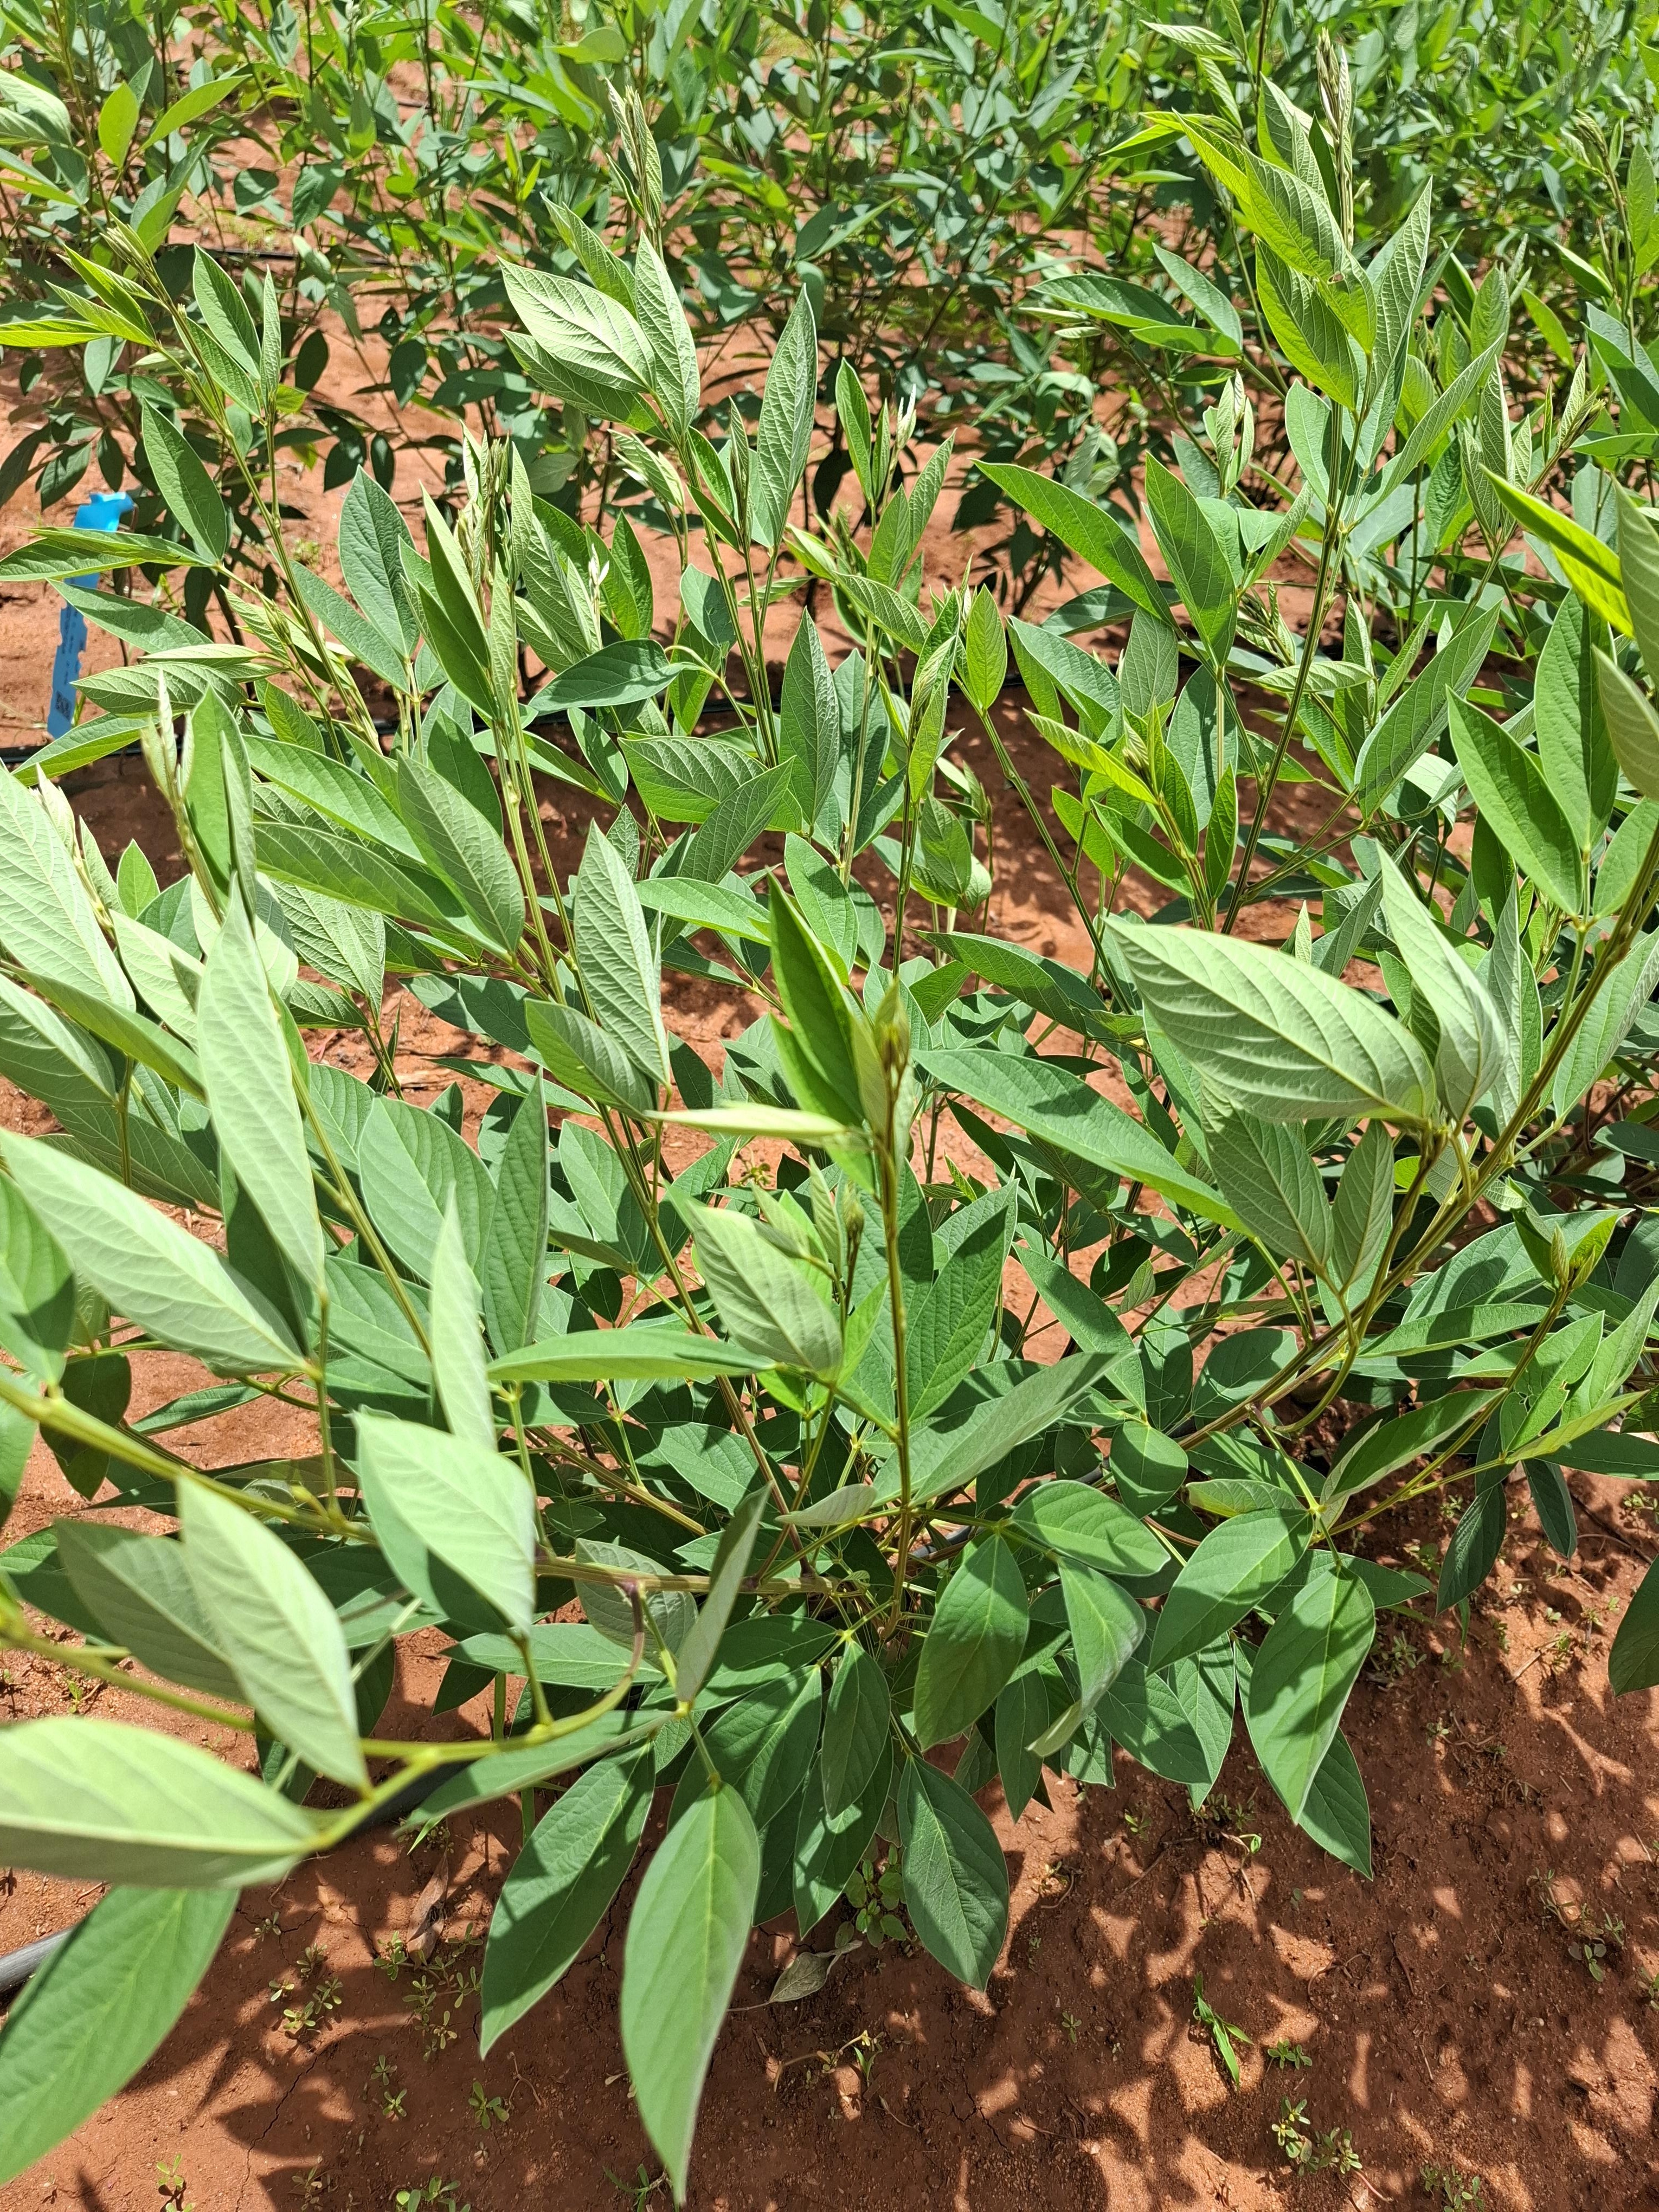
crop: pigeonpea
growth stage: vegetative
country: Kenya
